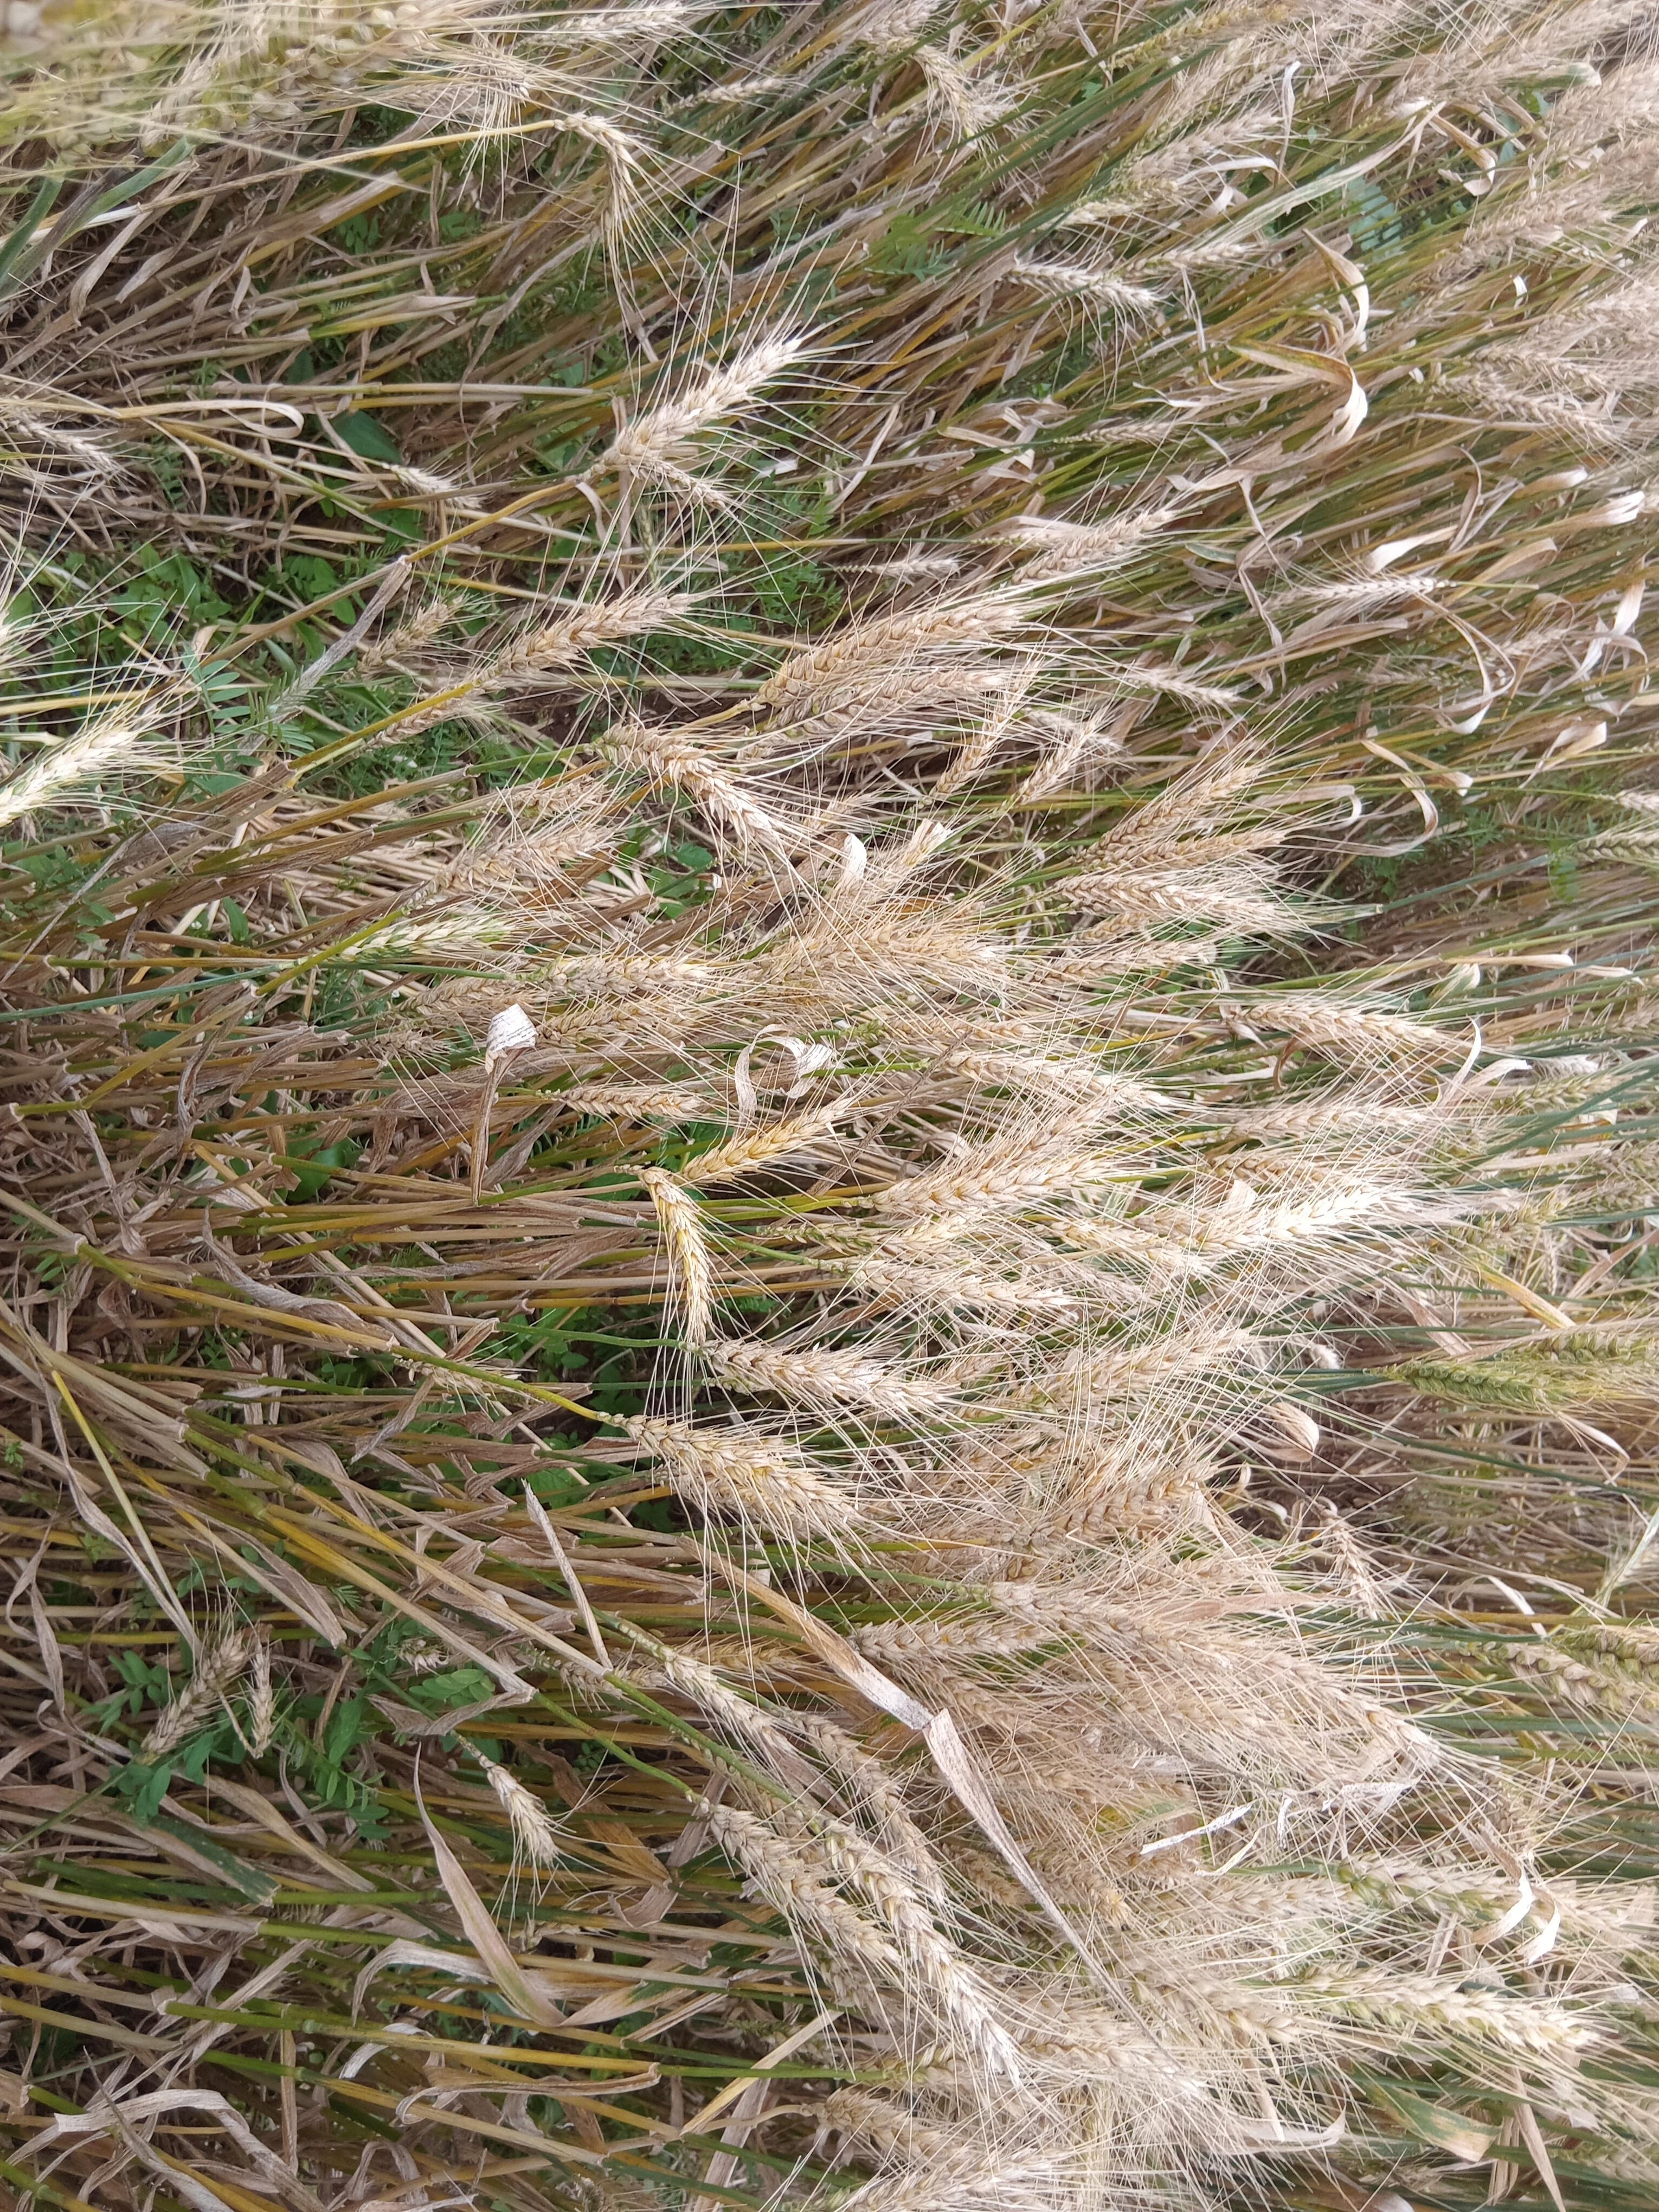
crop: wheat
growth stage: maturity
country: Kenya
